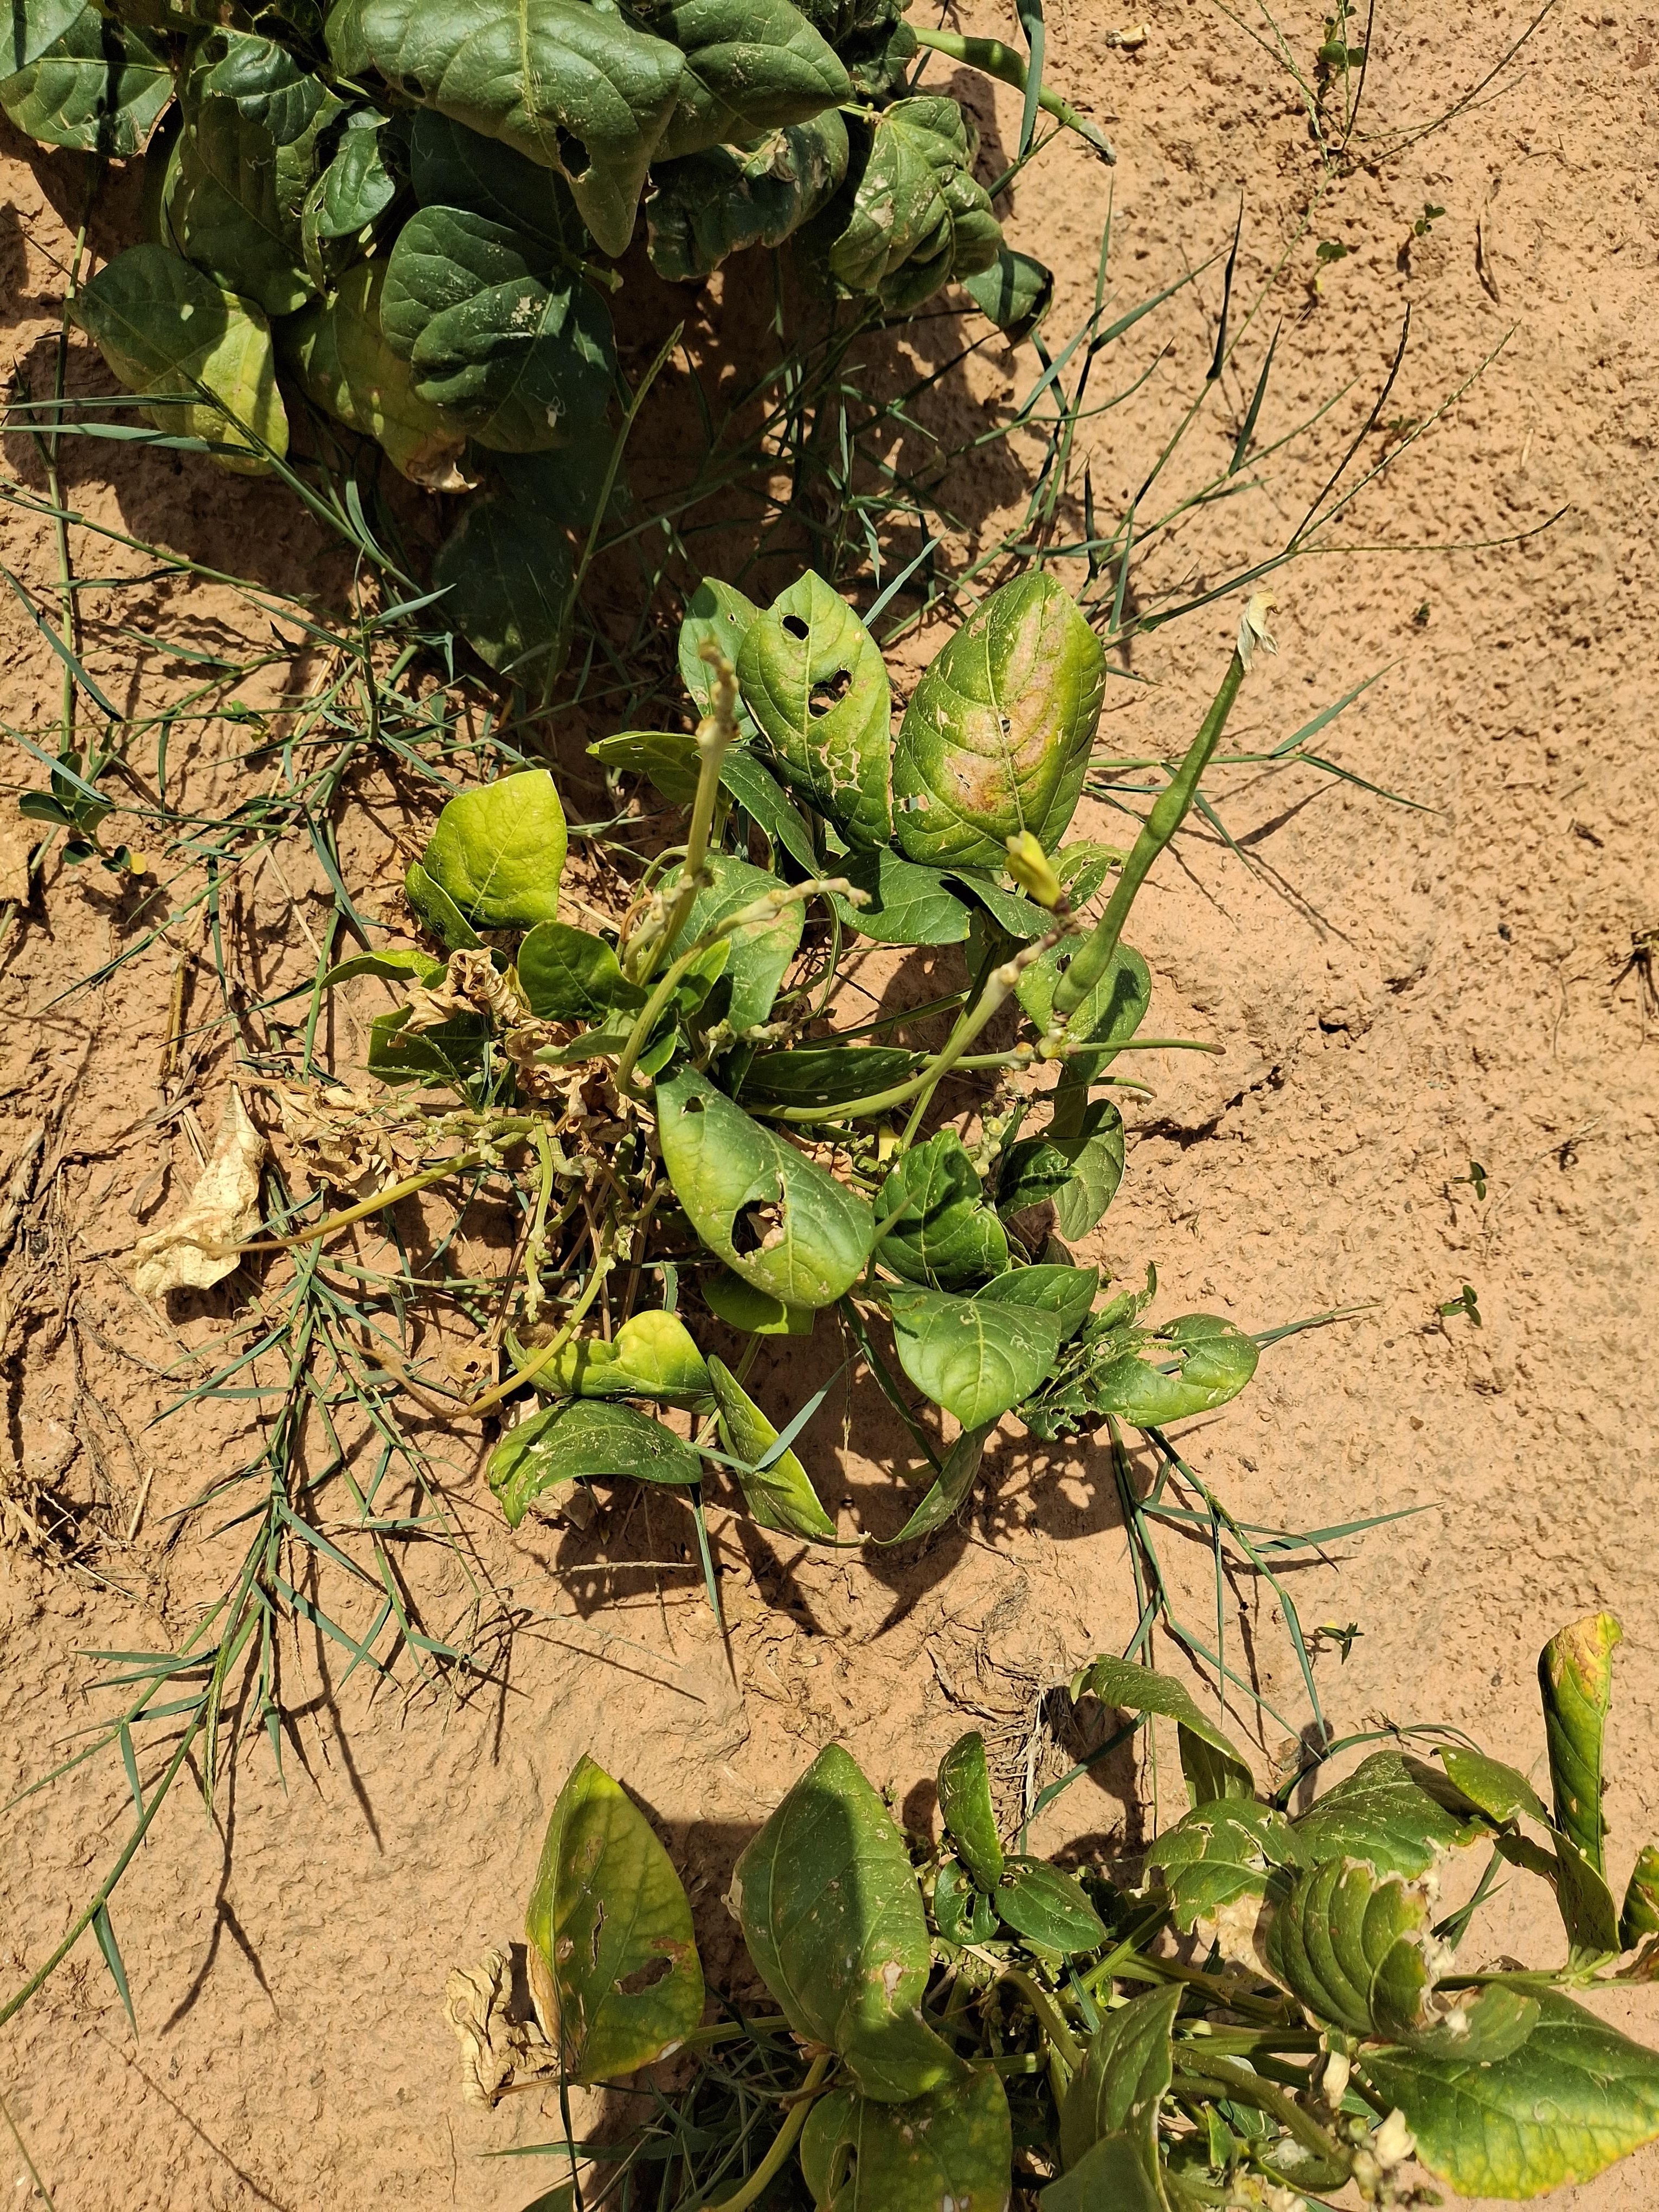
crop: cowpea
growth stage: harvest maturity
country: Nigeria
